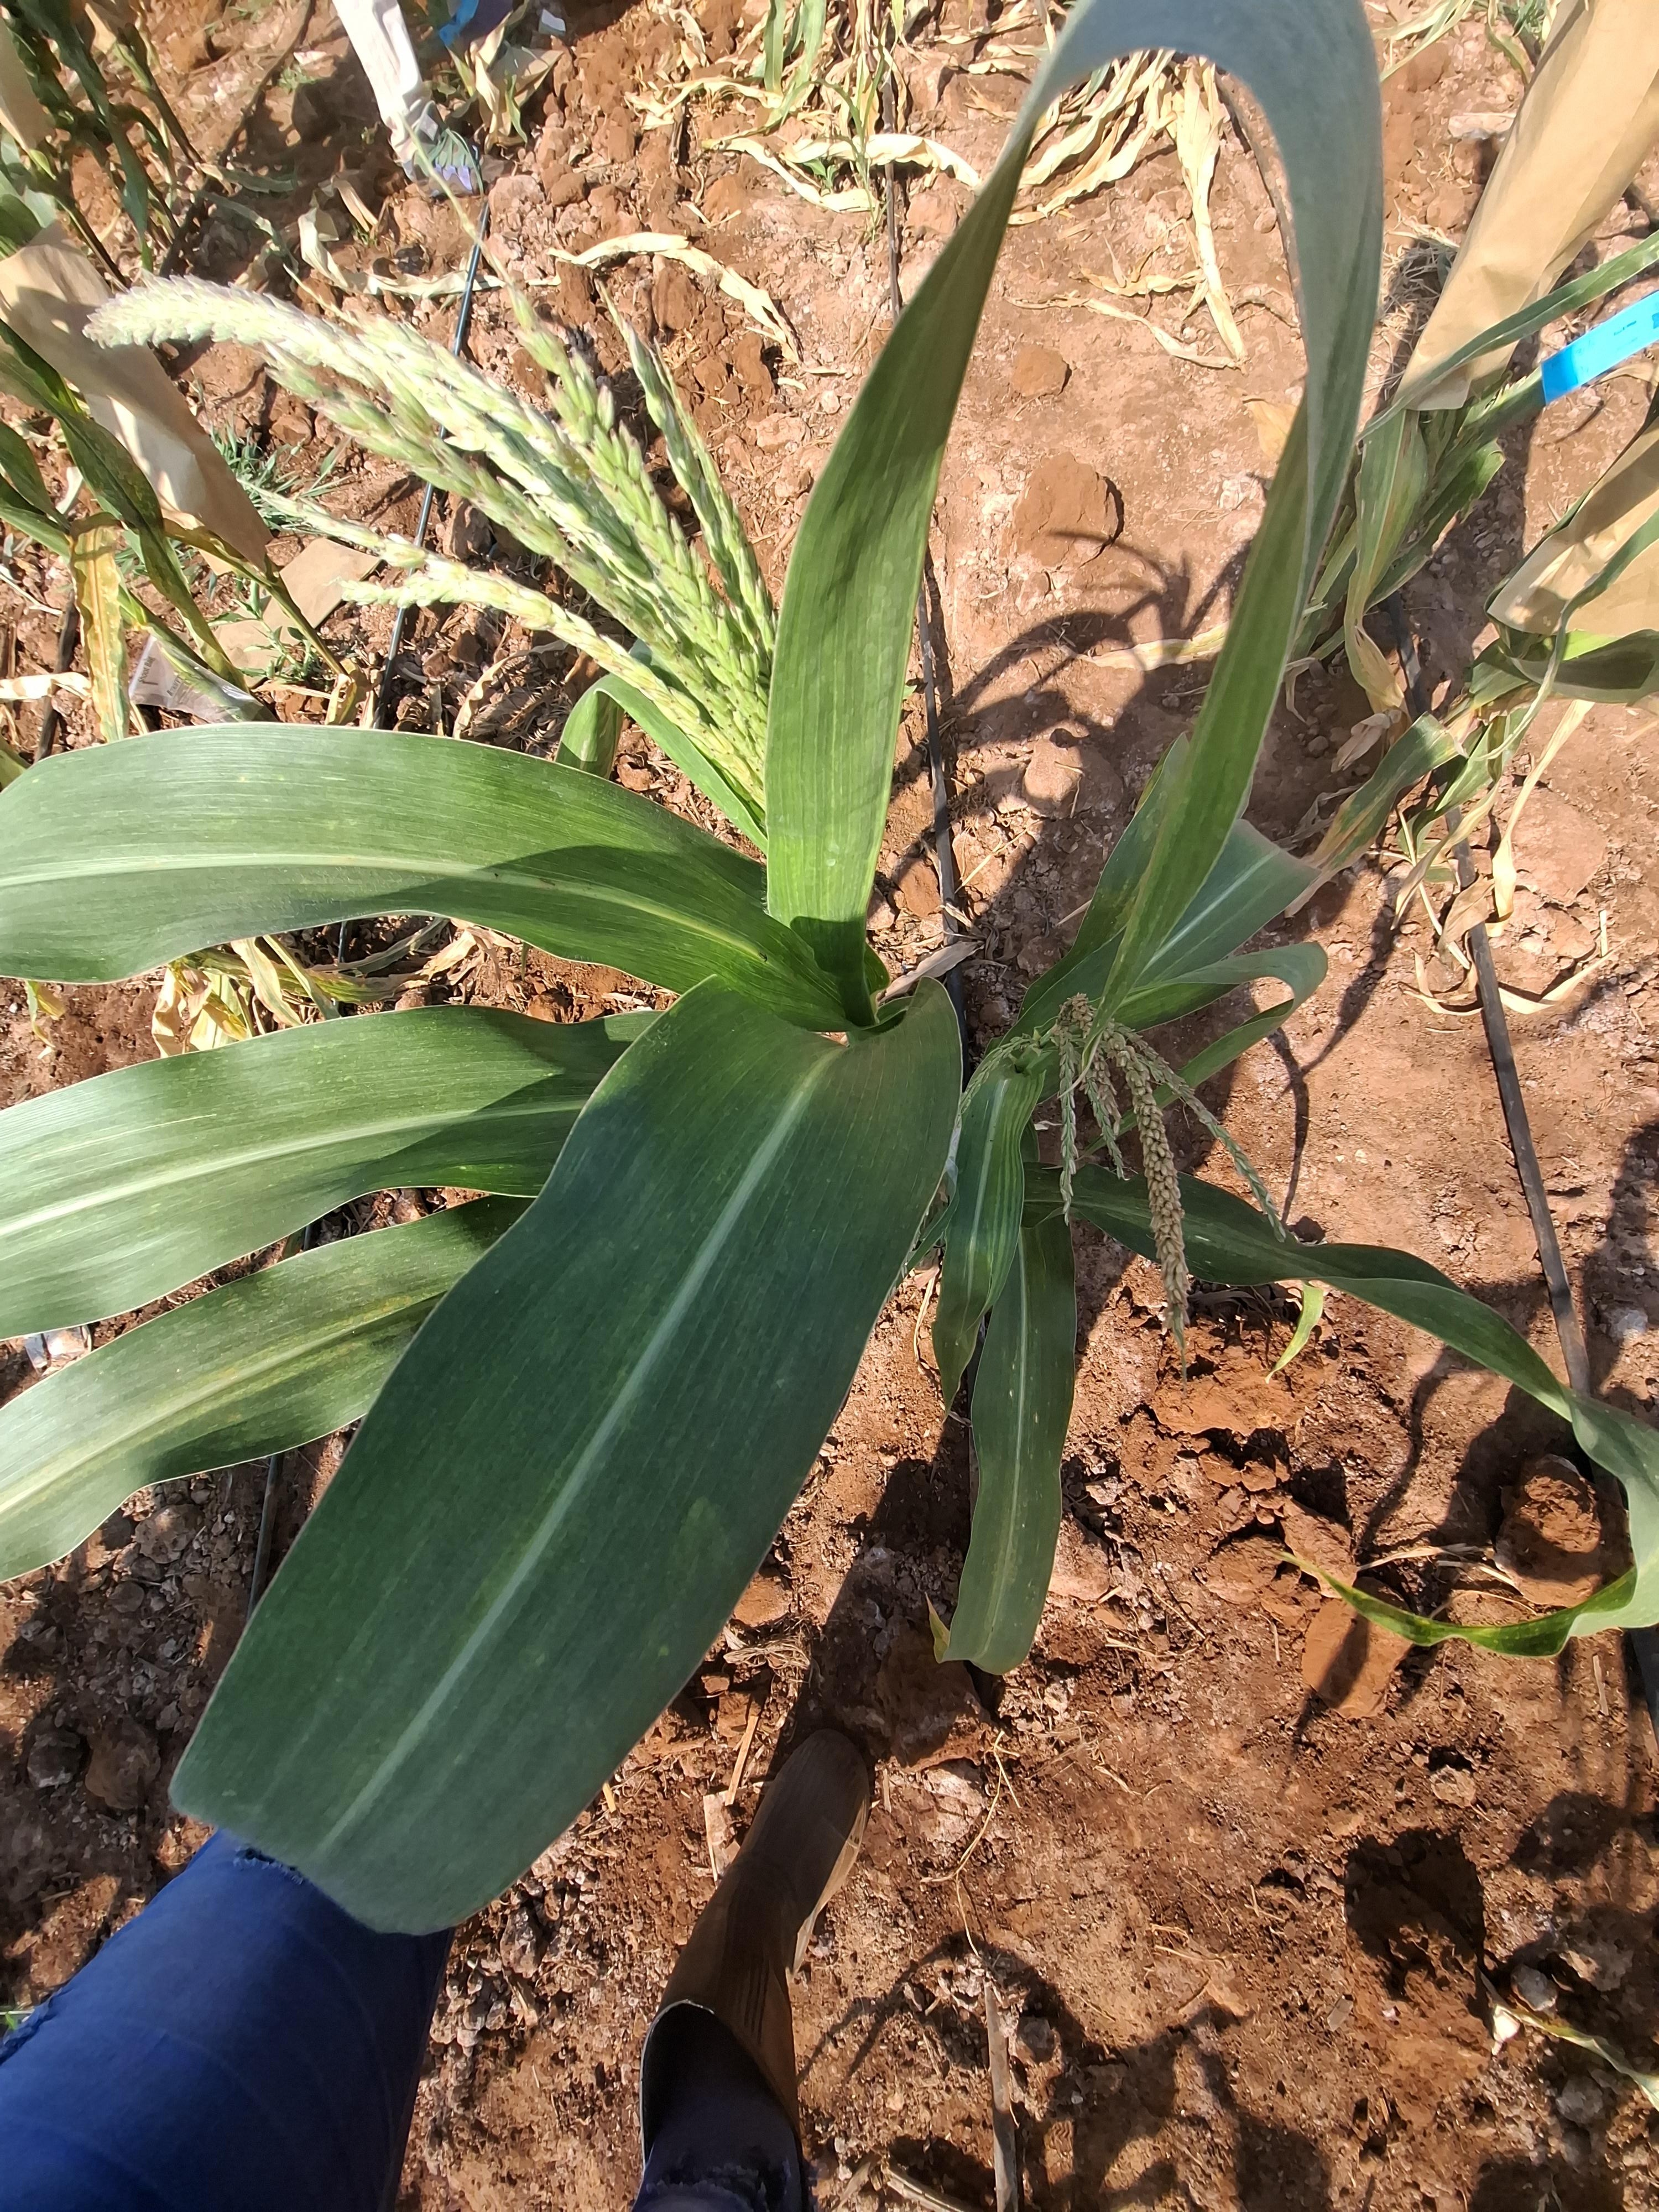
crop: maize
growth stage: flowering
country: Kenya
